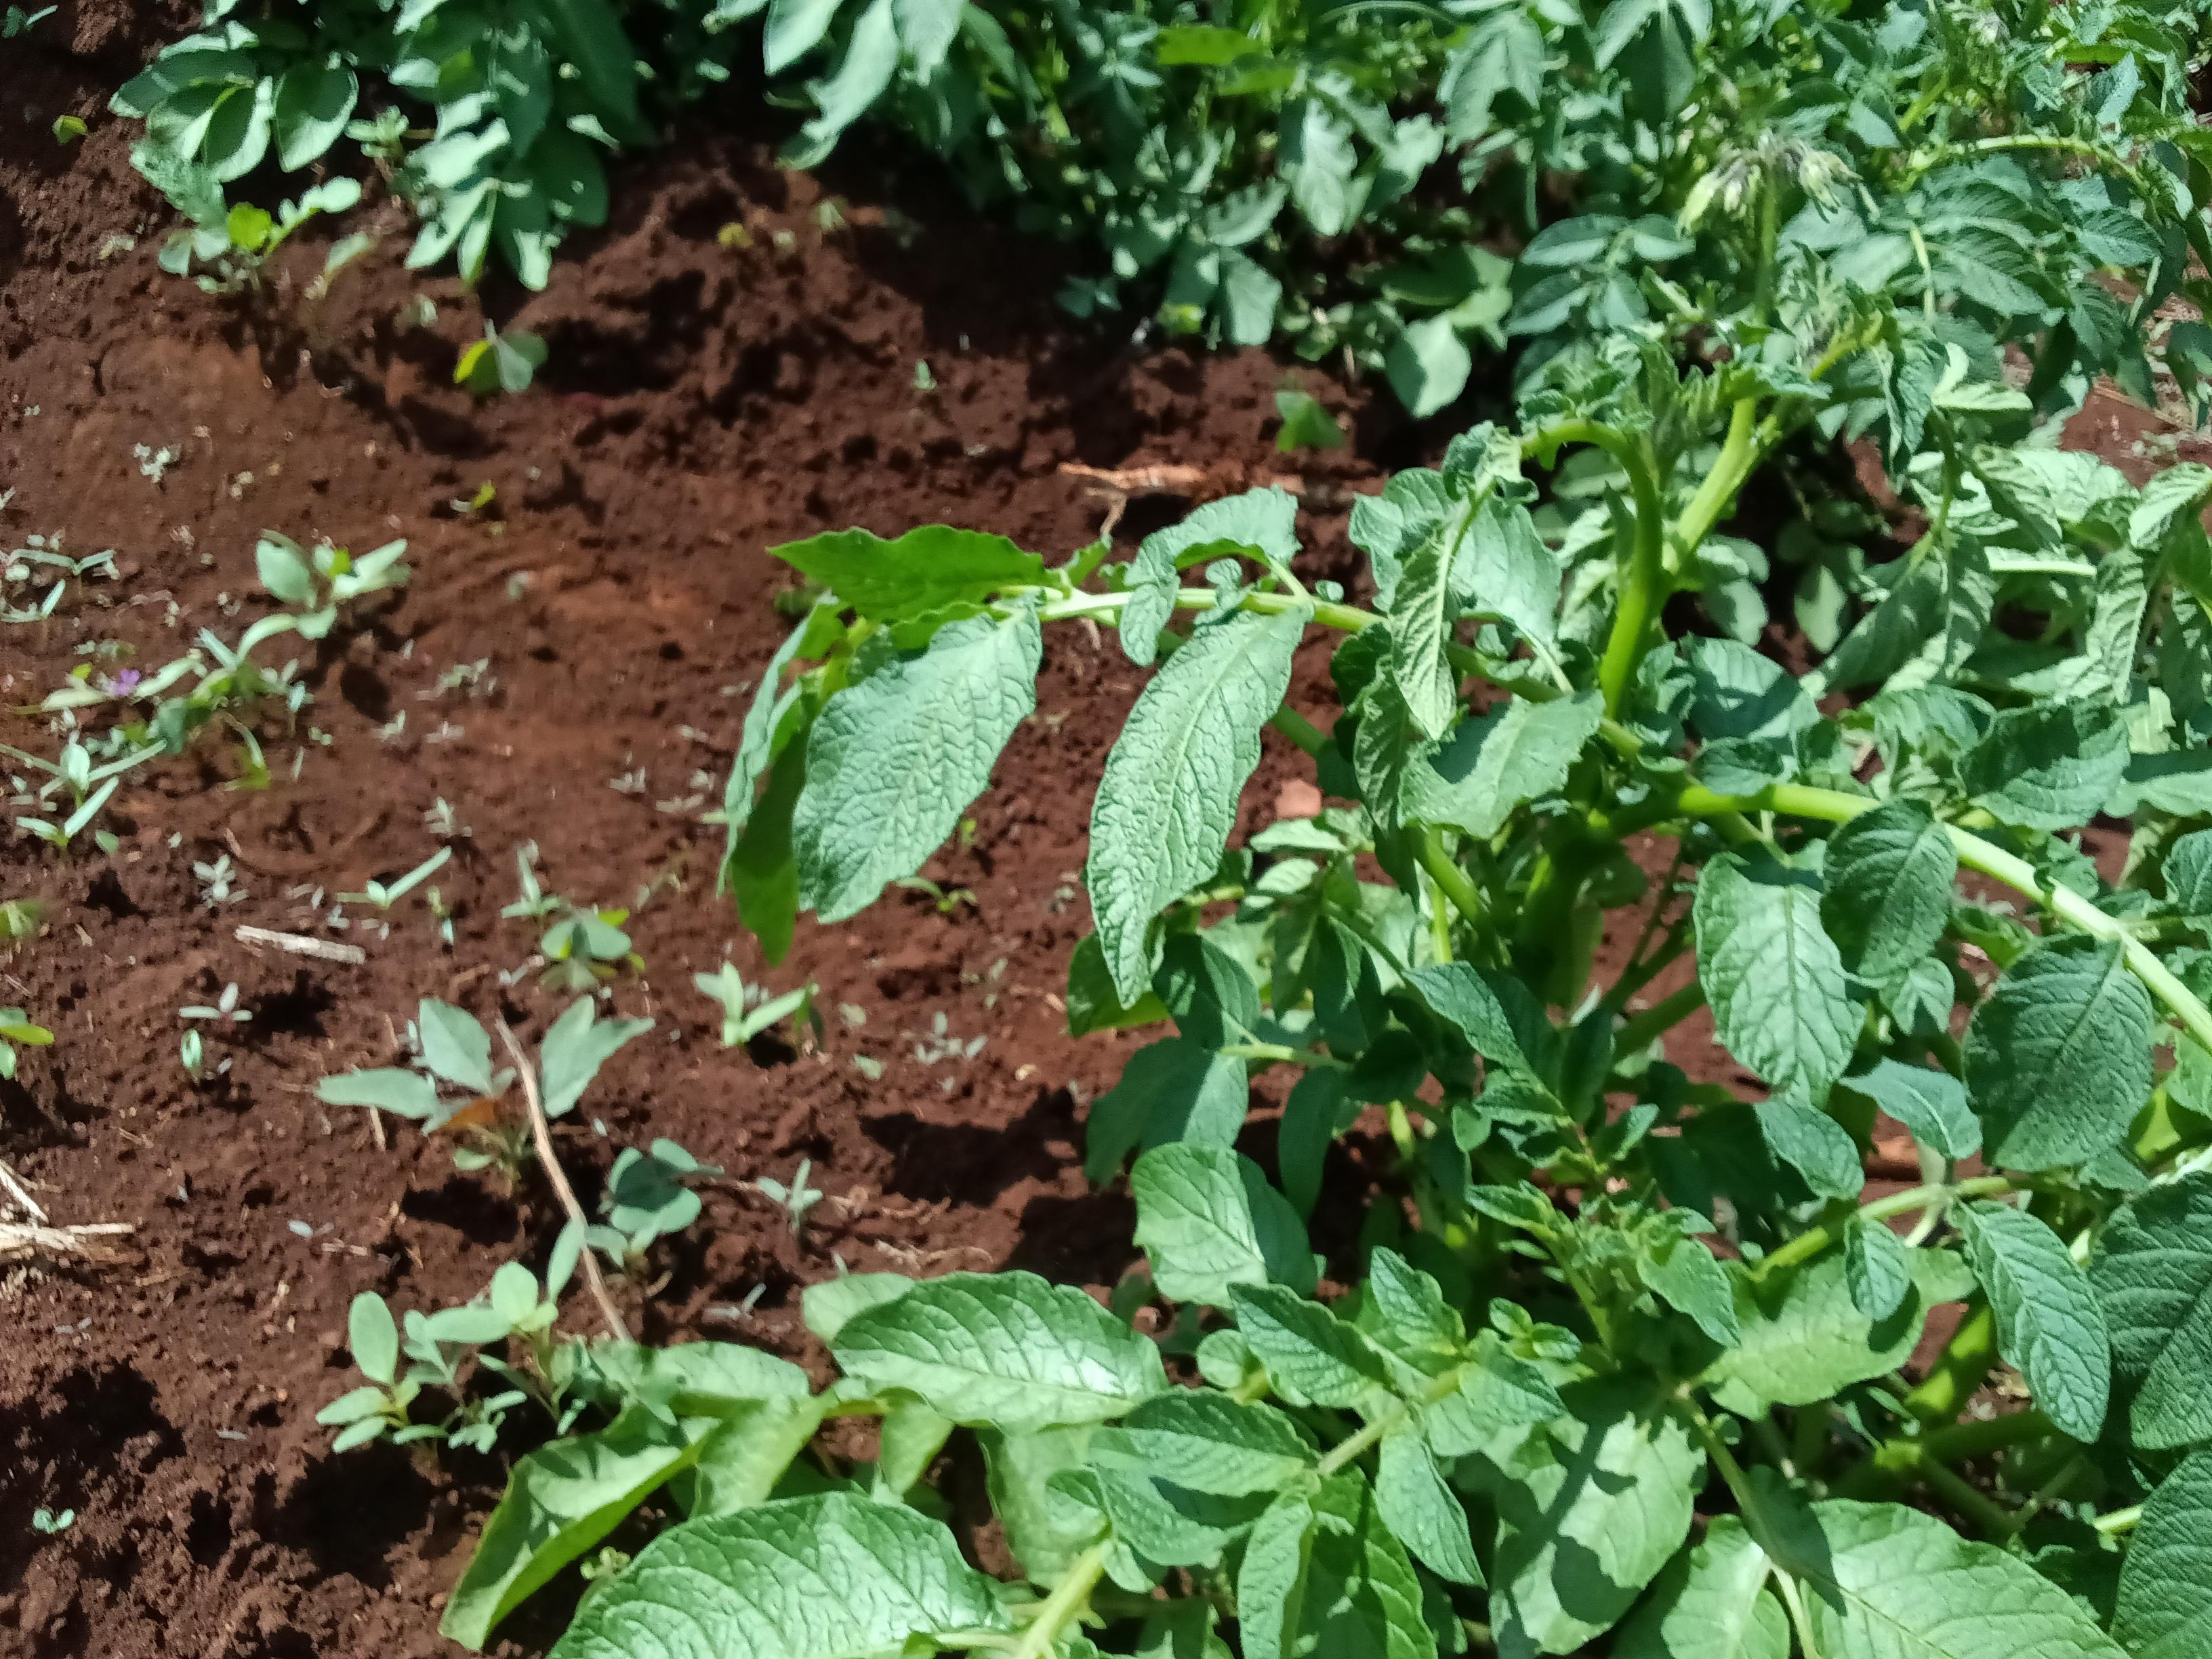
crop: potato
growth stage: vegetative
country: Kenya
